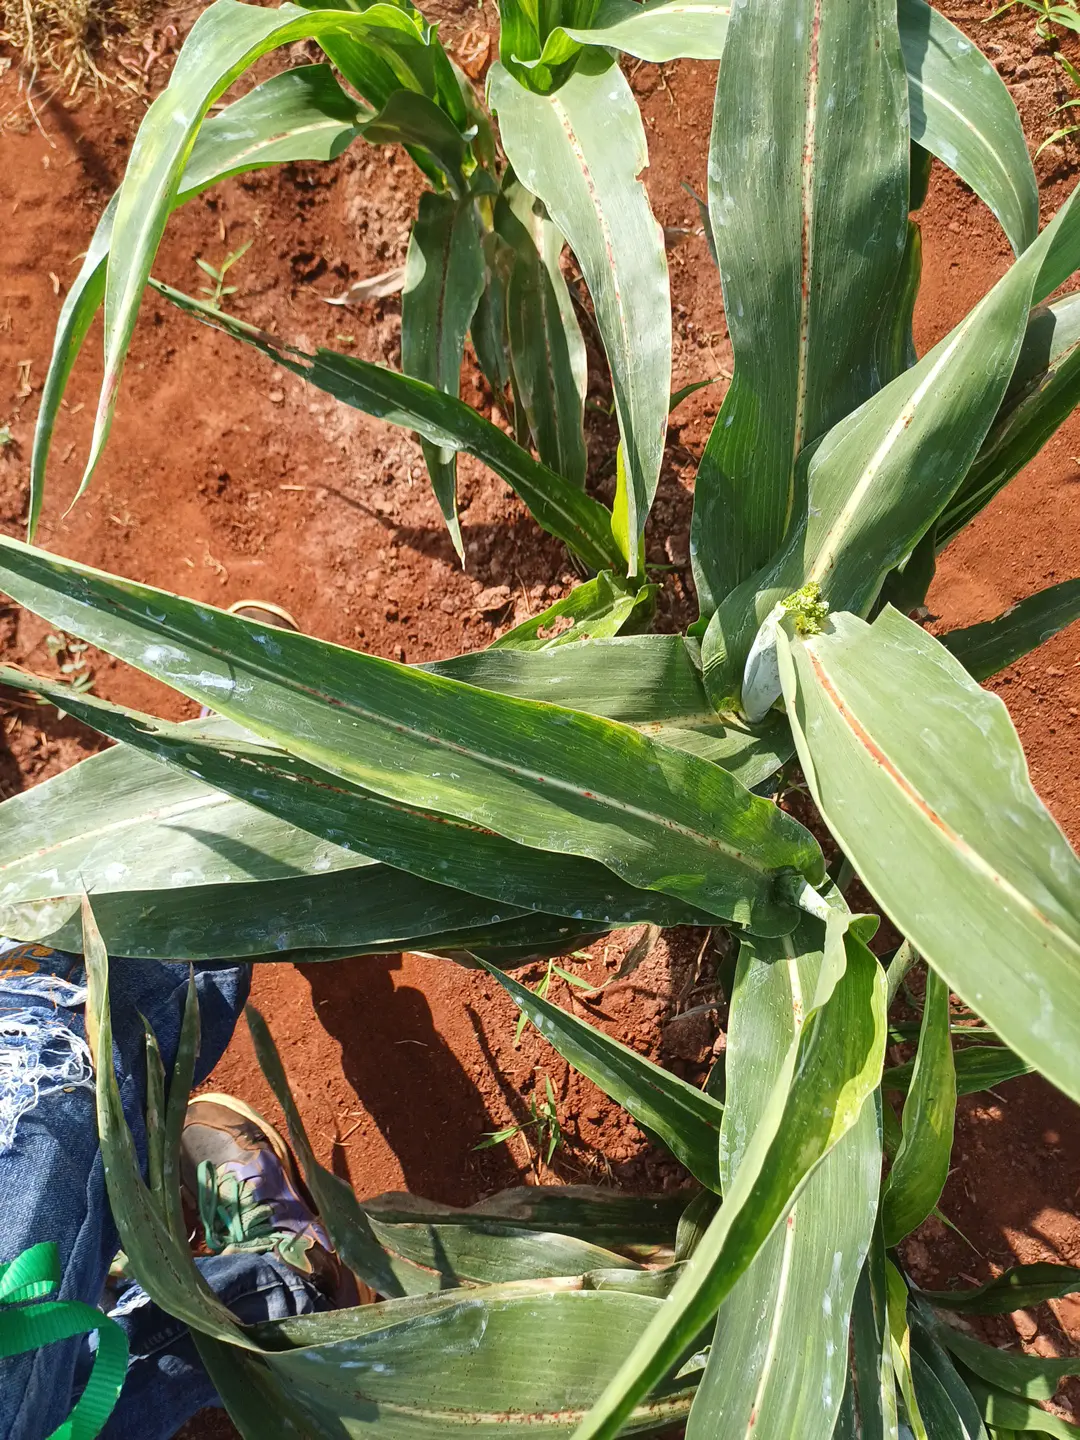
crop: sorghum
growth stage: filling grain
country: Kenya
